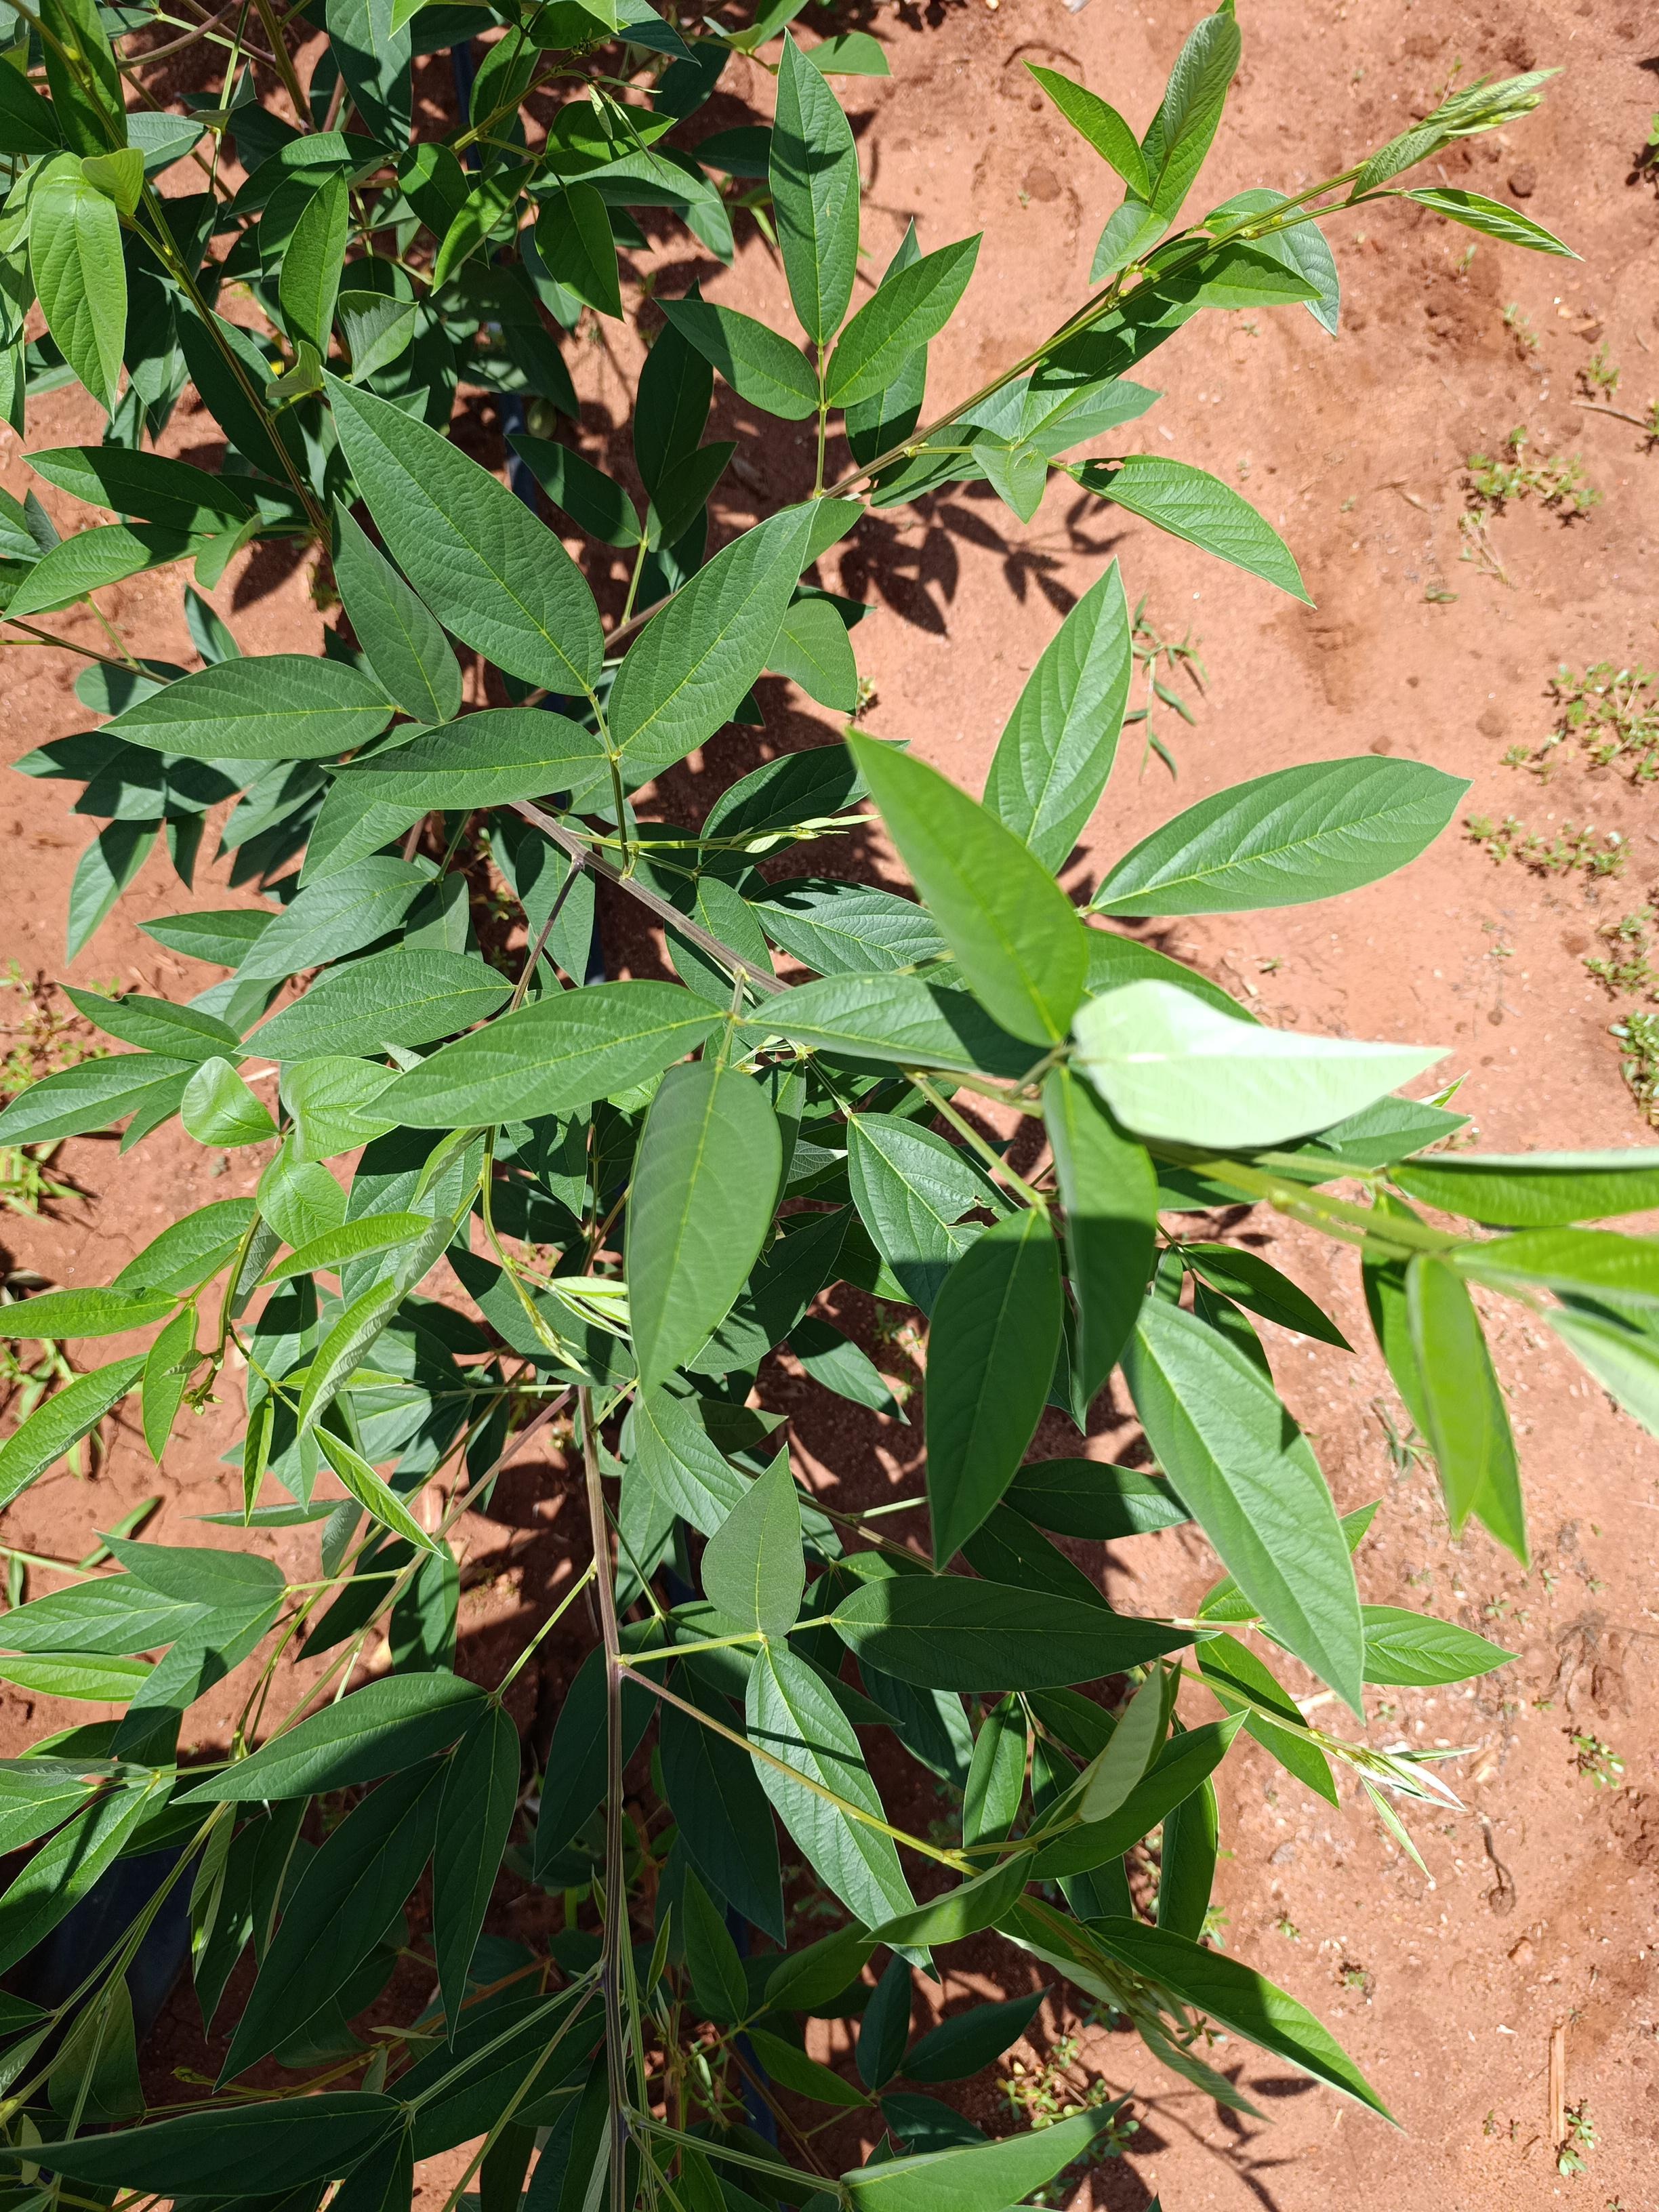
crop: pigeonpea
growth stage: vegetative
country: Kenya
